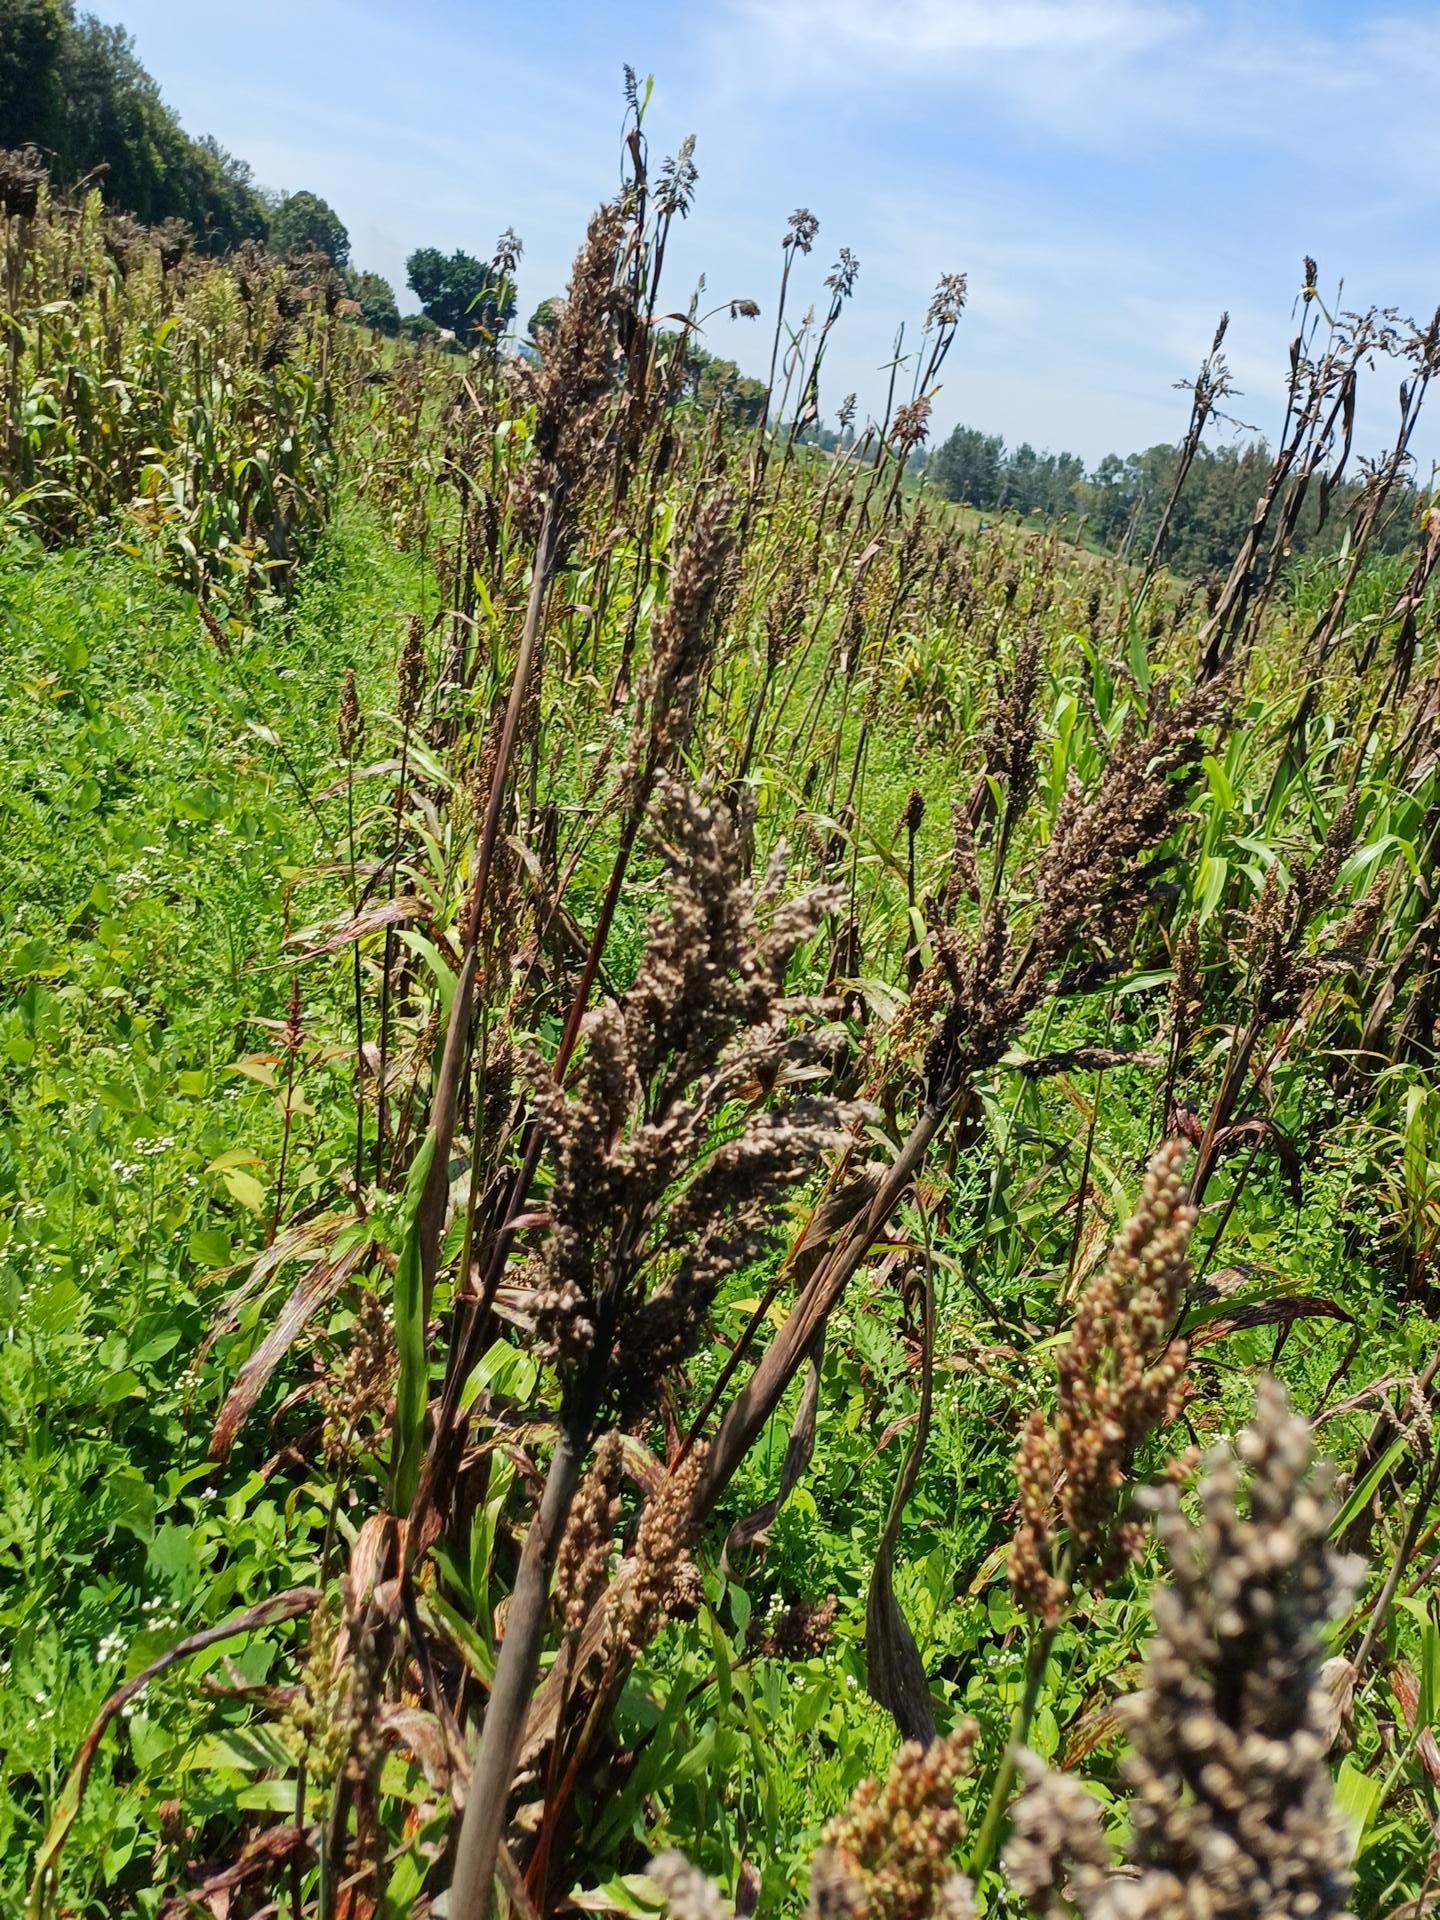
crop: sorghum
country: Kenya
